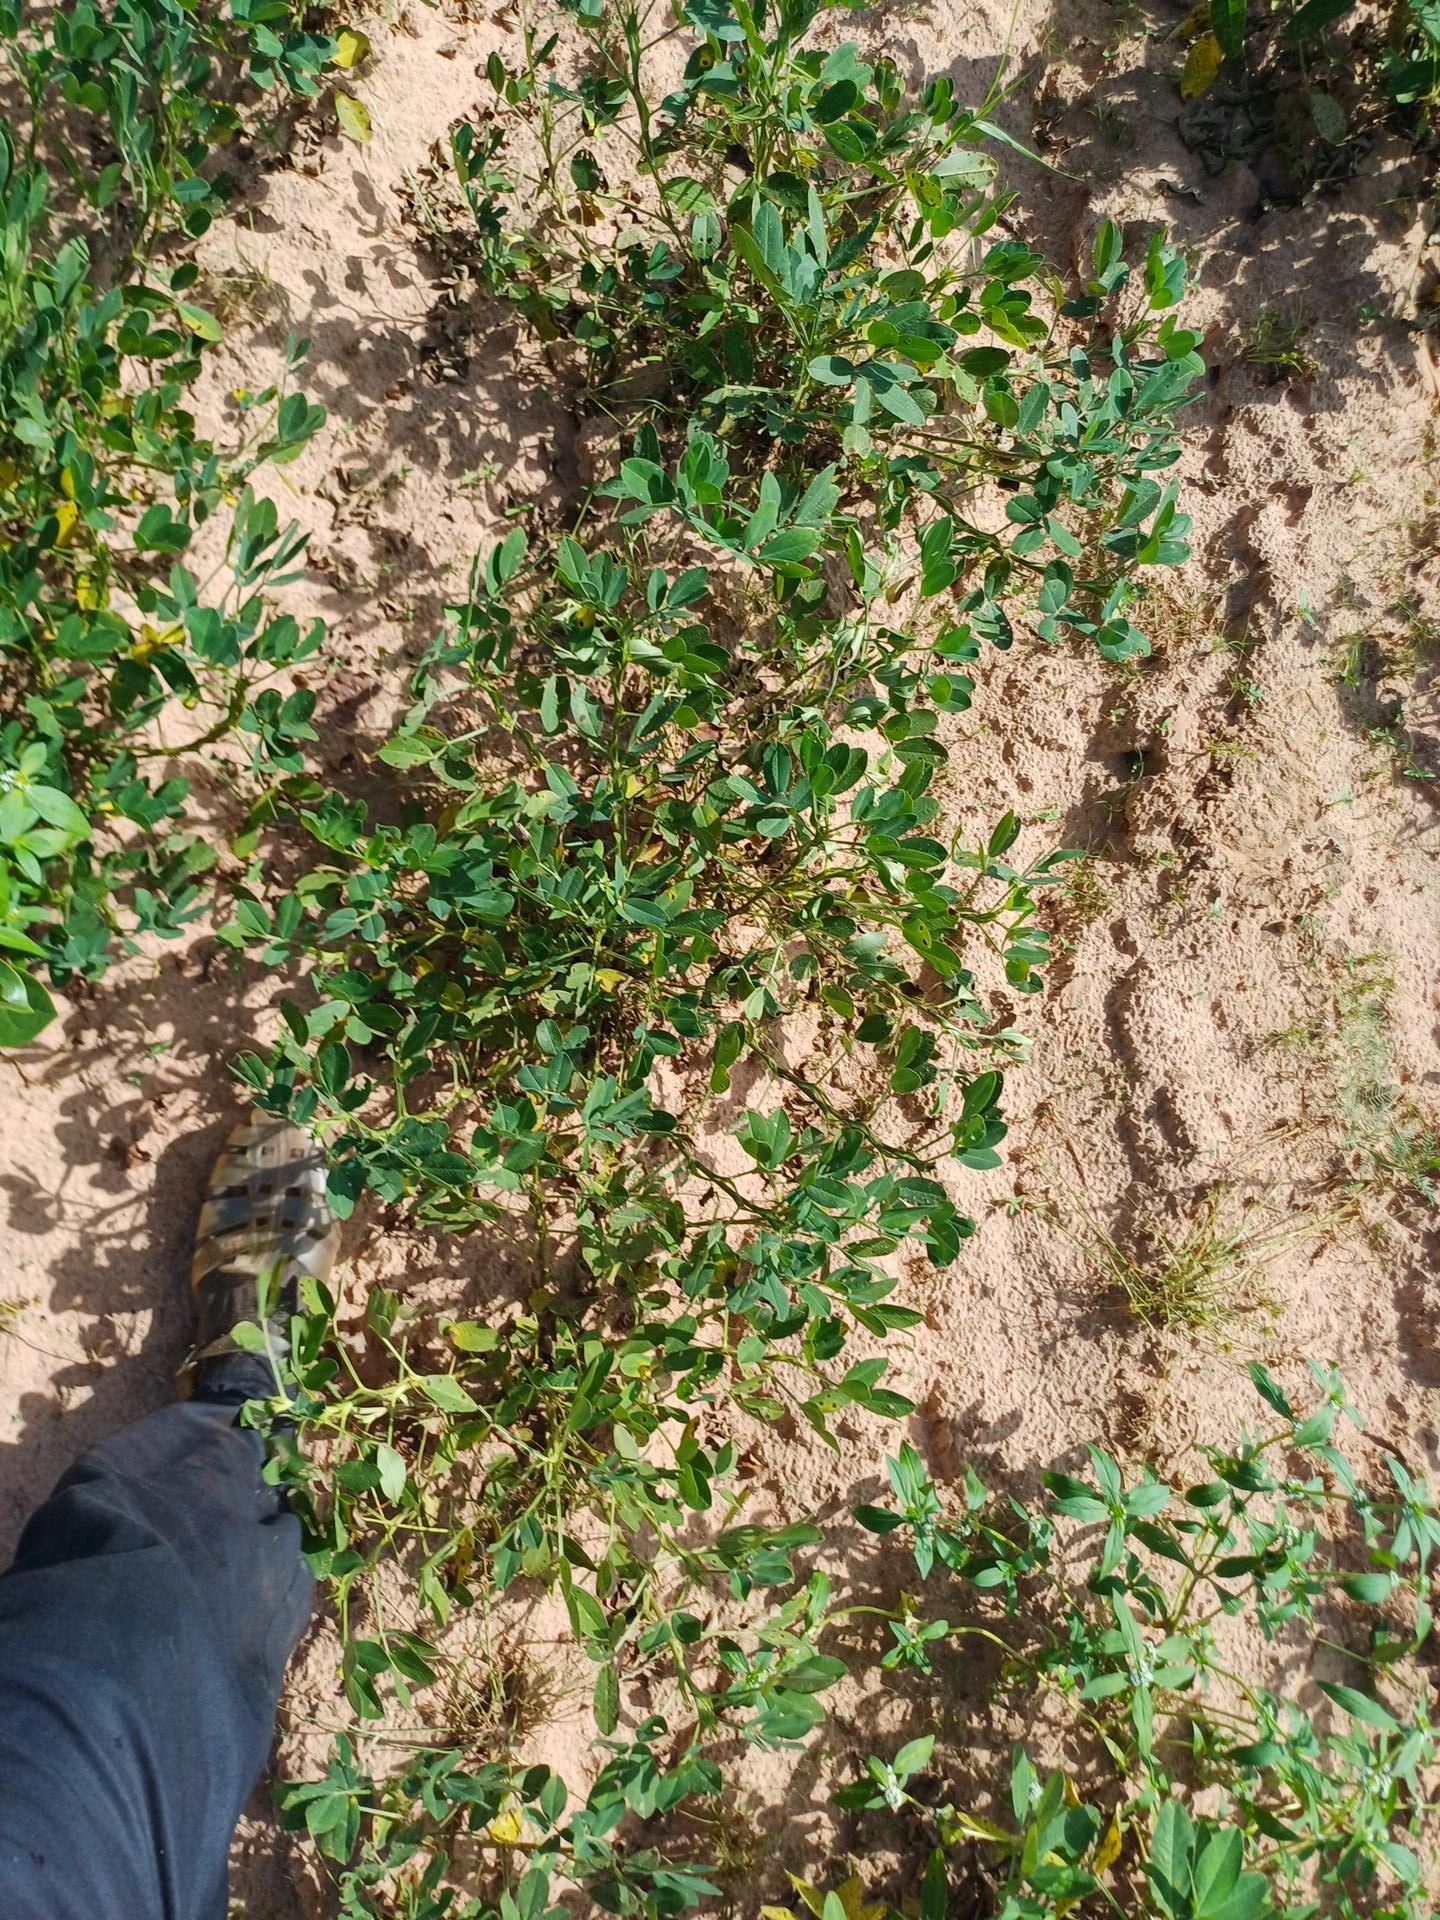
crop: groundnut
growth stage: flowering
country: Senegal
